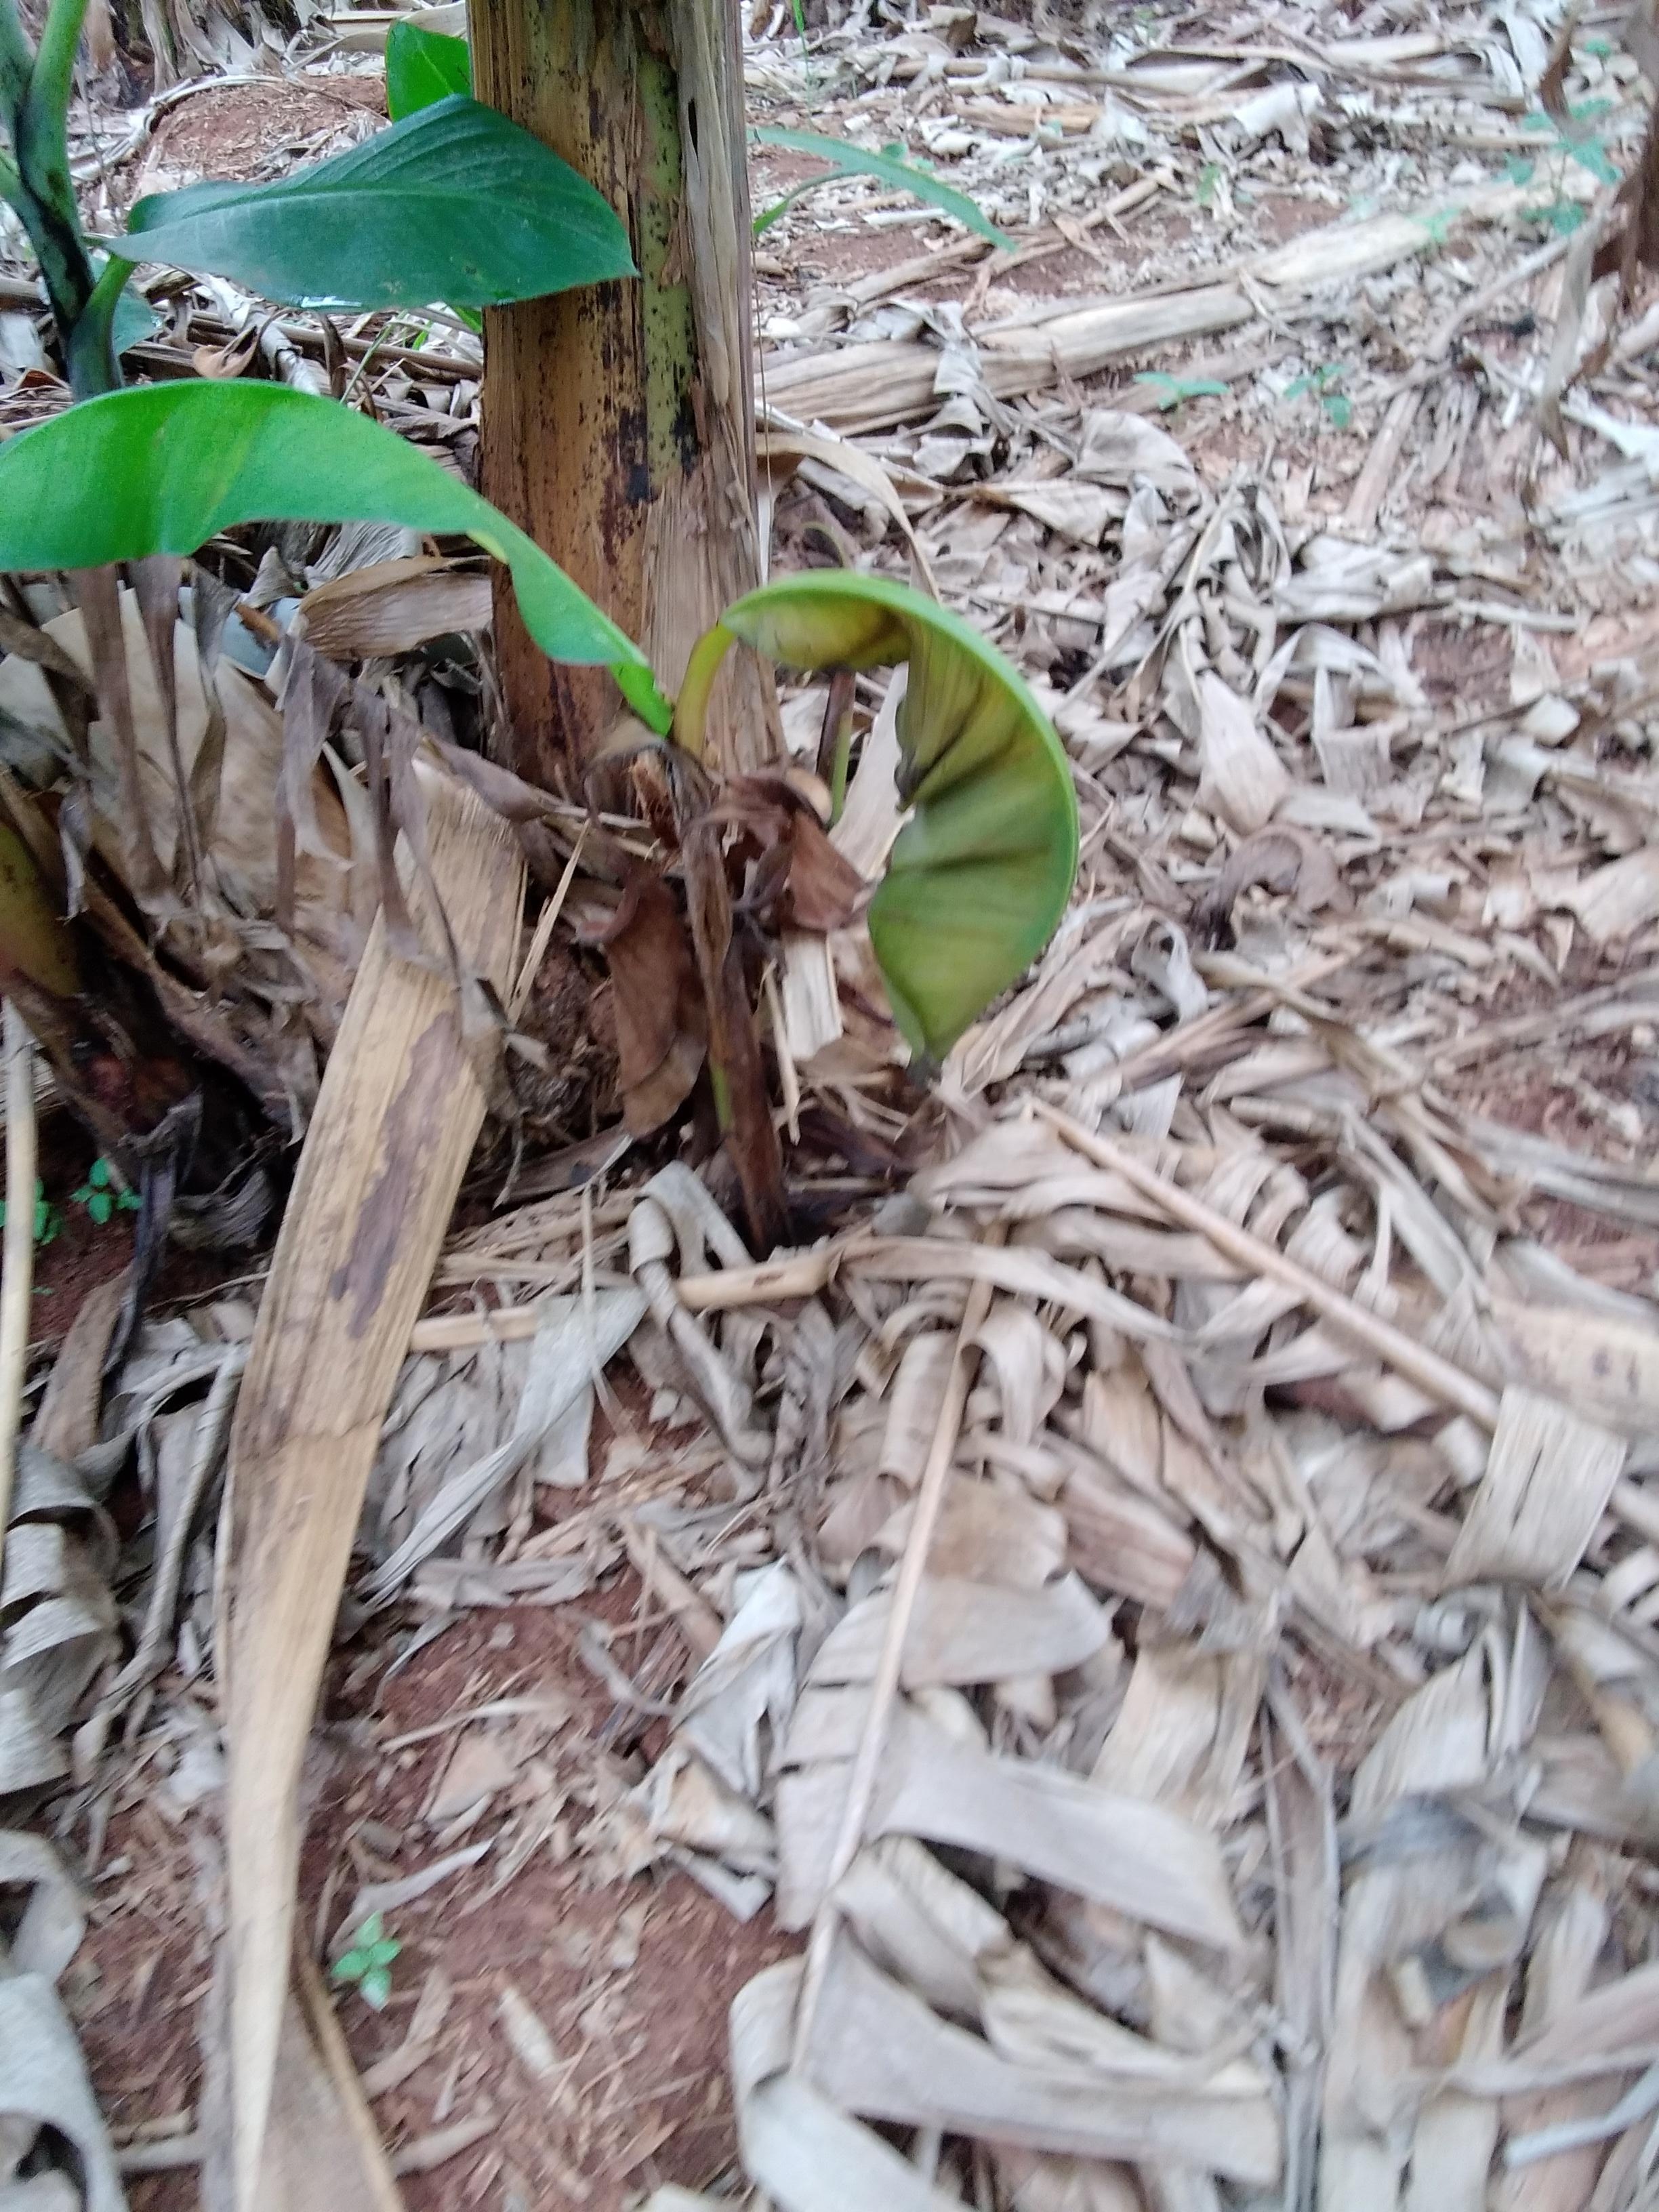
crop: banana
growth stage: vegetative
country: Uganda
